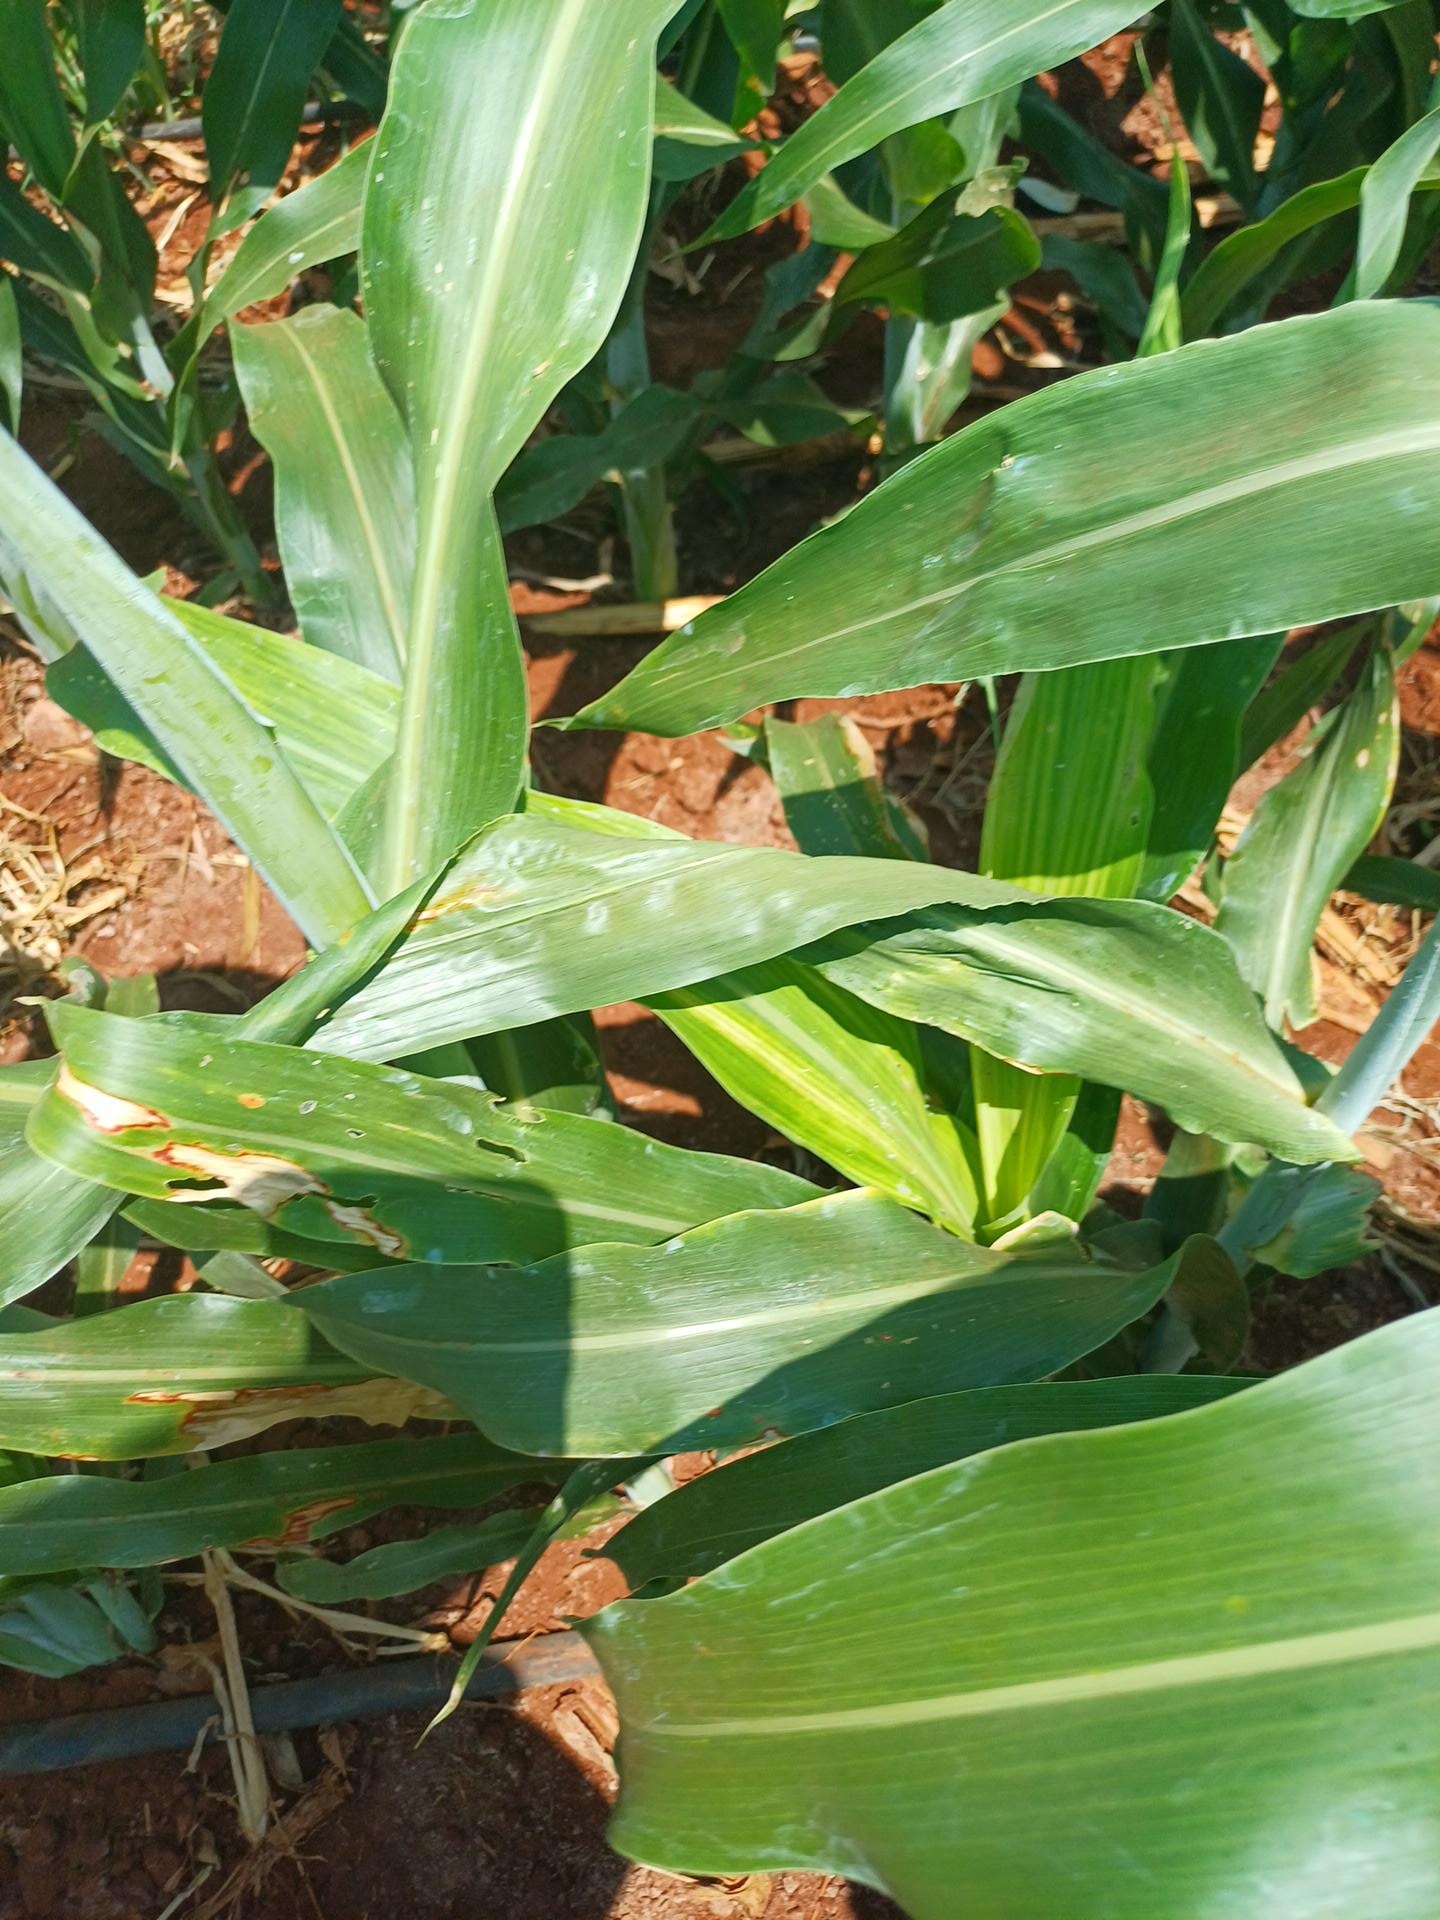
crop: sorghum
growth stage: flowering
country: Kenya
